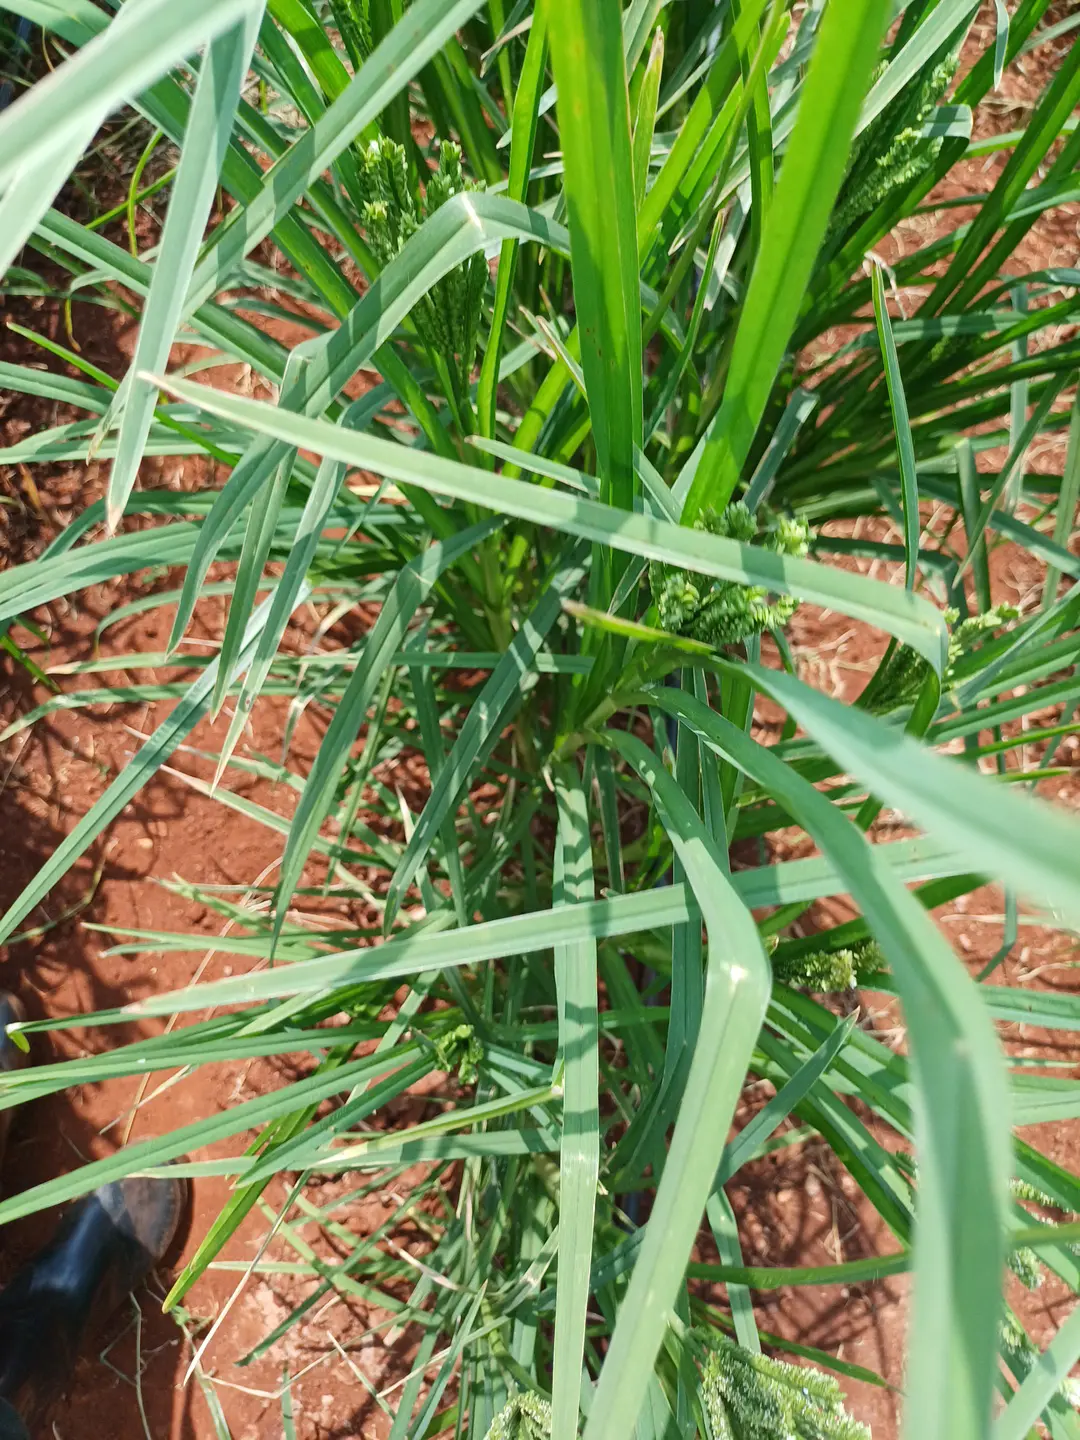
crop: finger millet
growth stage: flowering
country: Kenya
